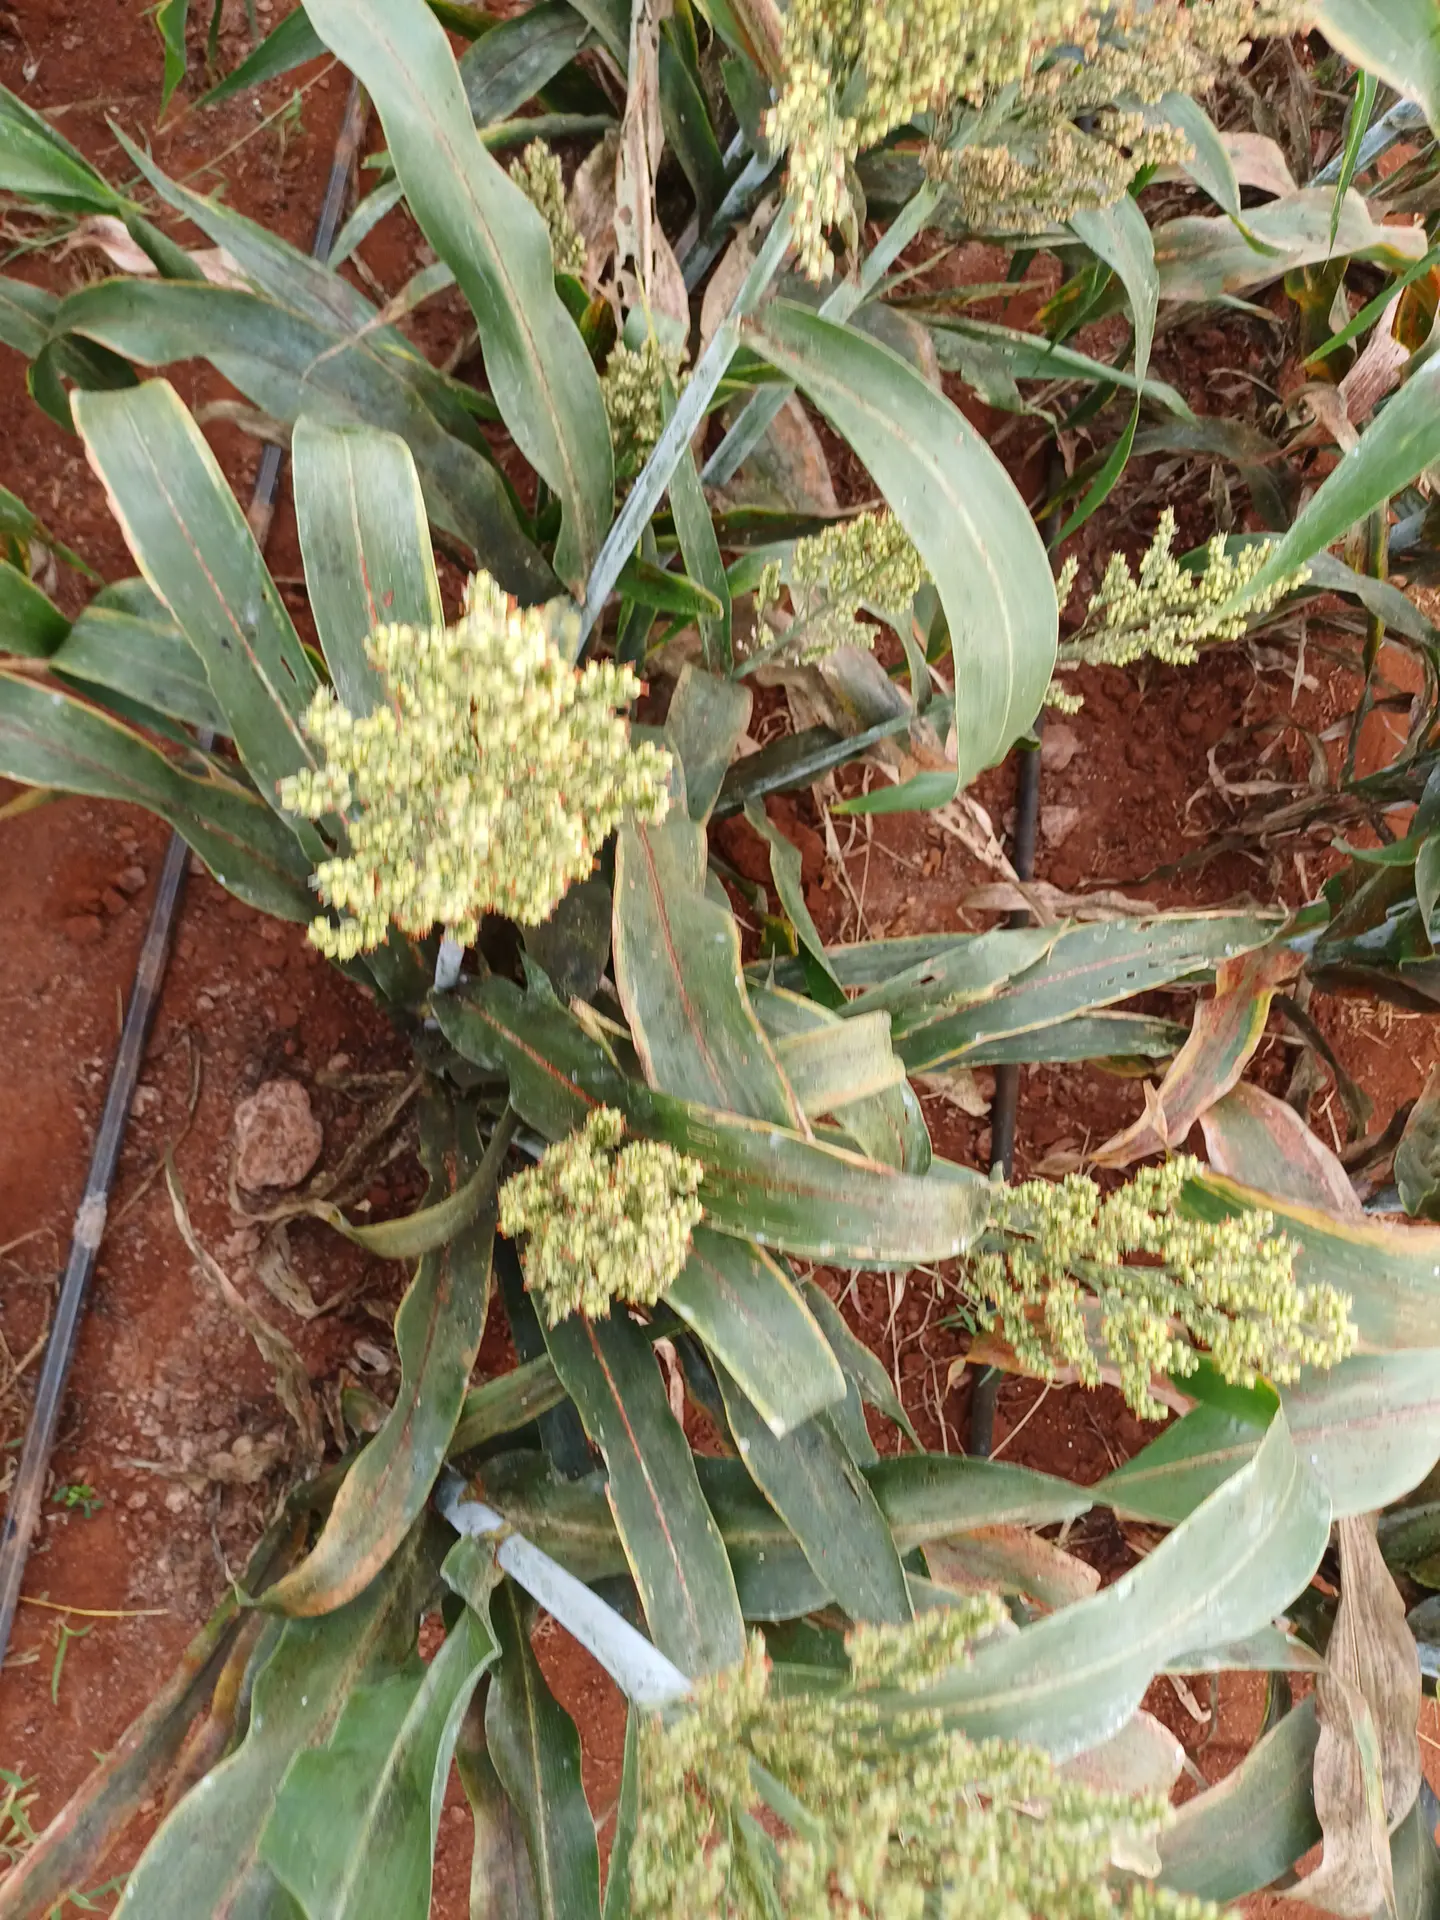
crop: sorghum
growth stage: filling grain
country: Kenya
